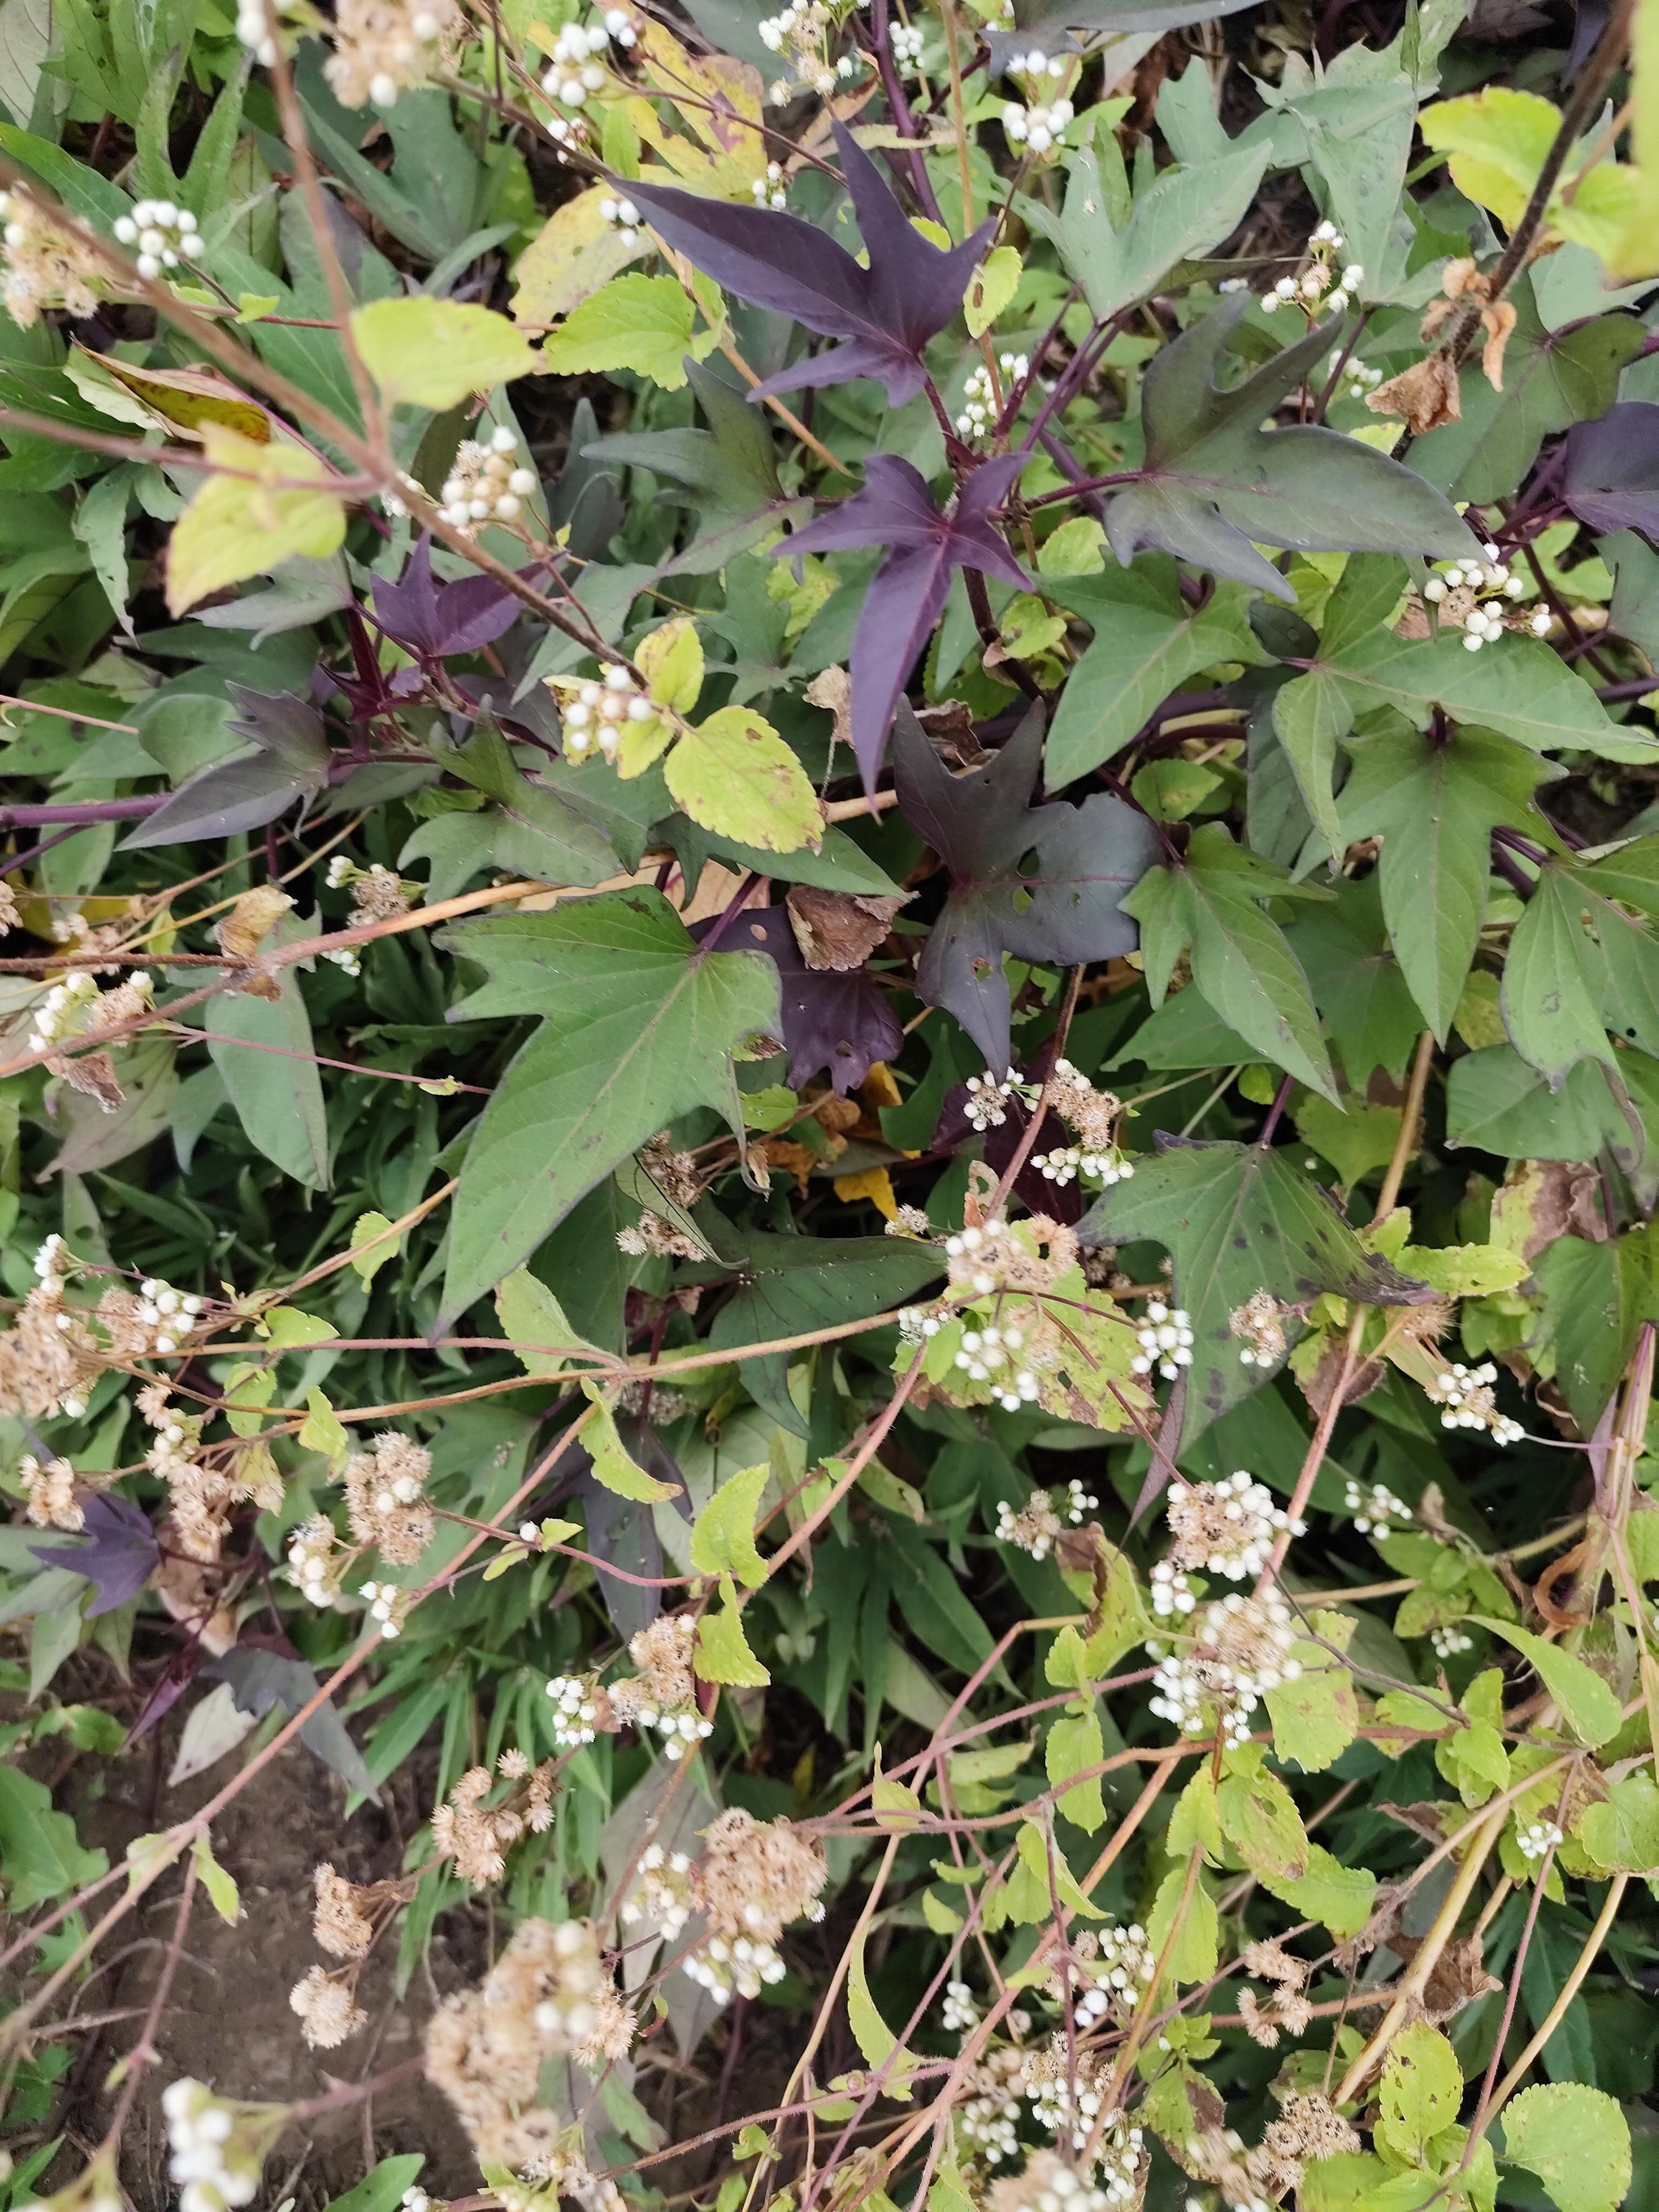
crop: sweet potato
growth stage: flowering
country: Tanzania
